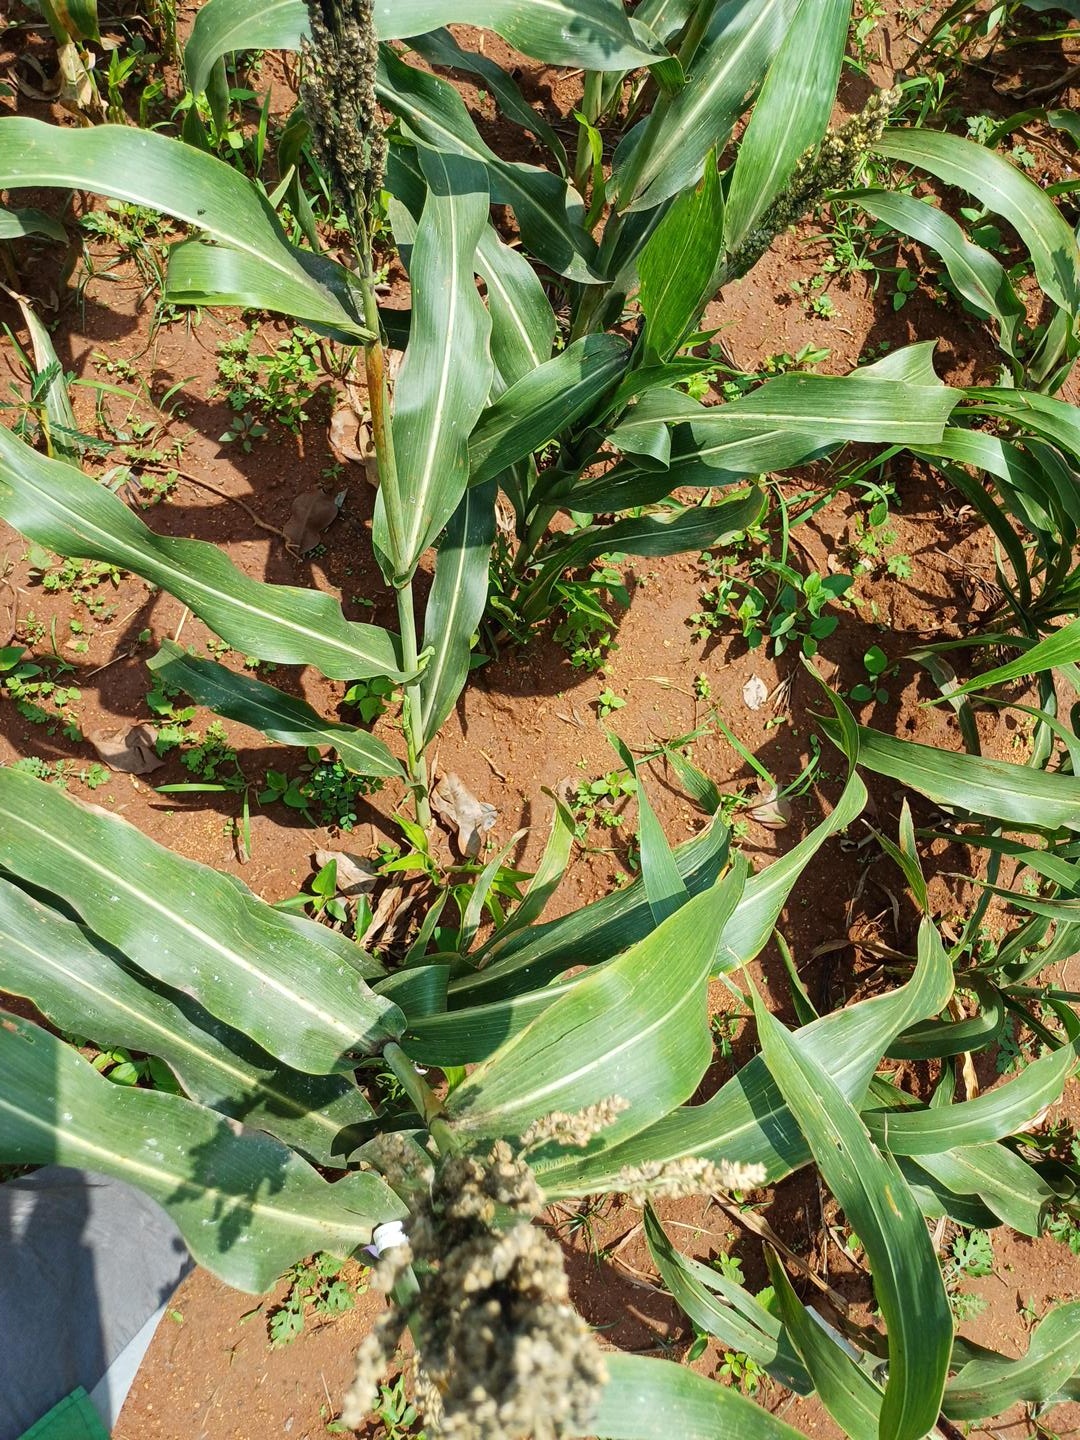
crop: sorghum
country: Kenya
